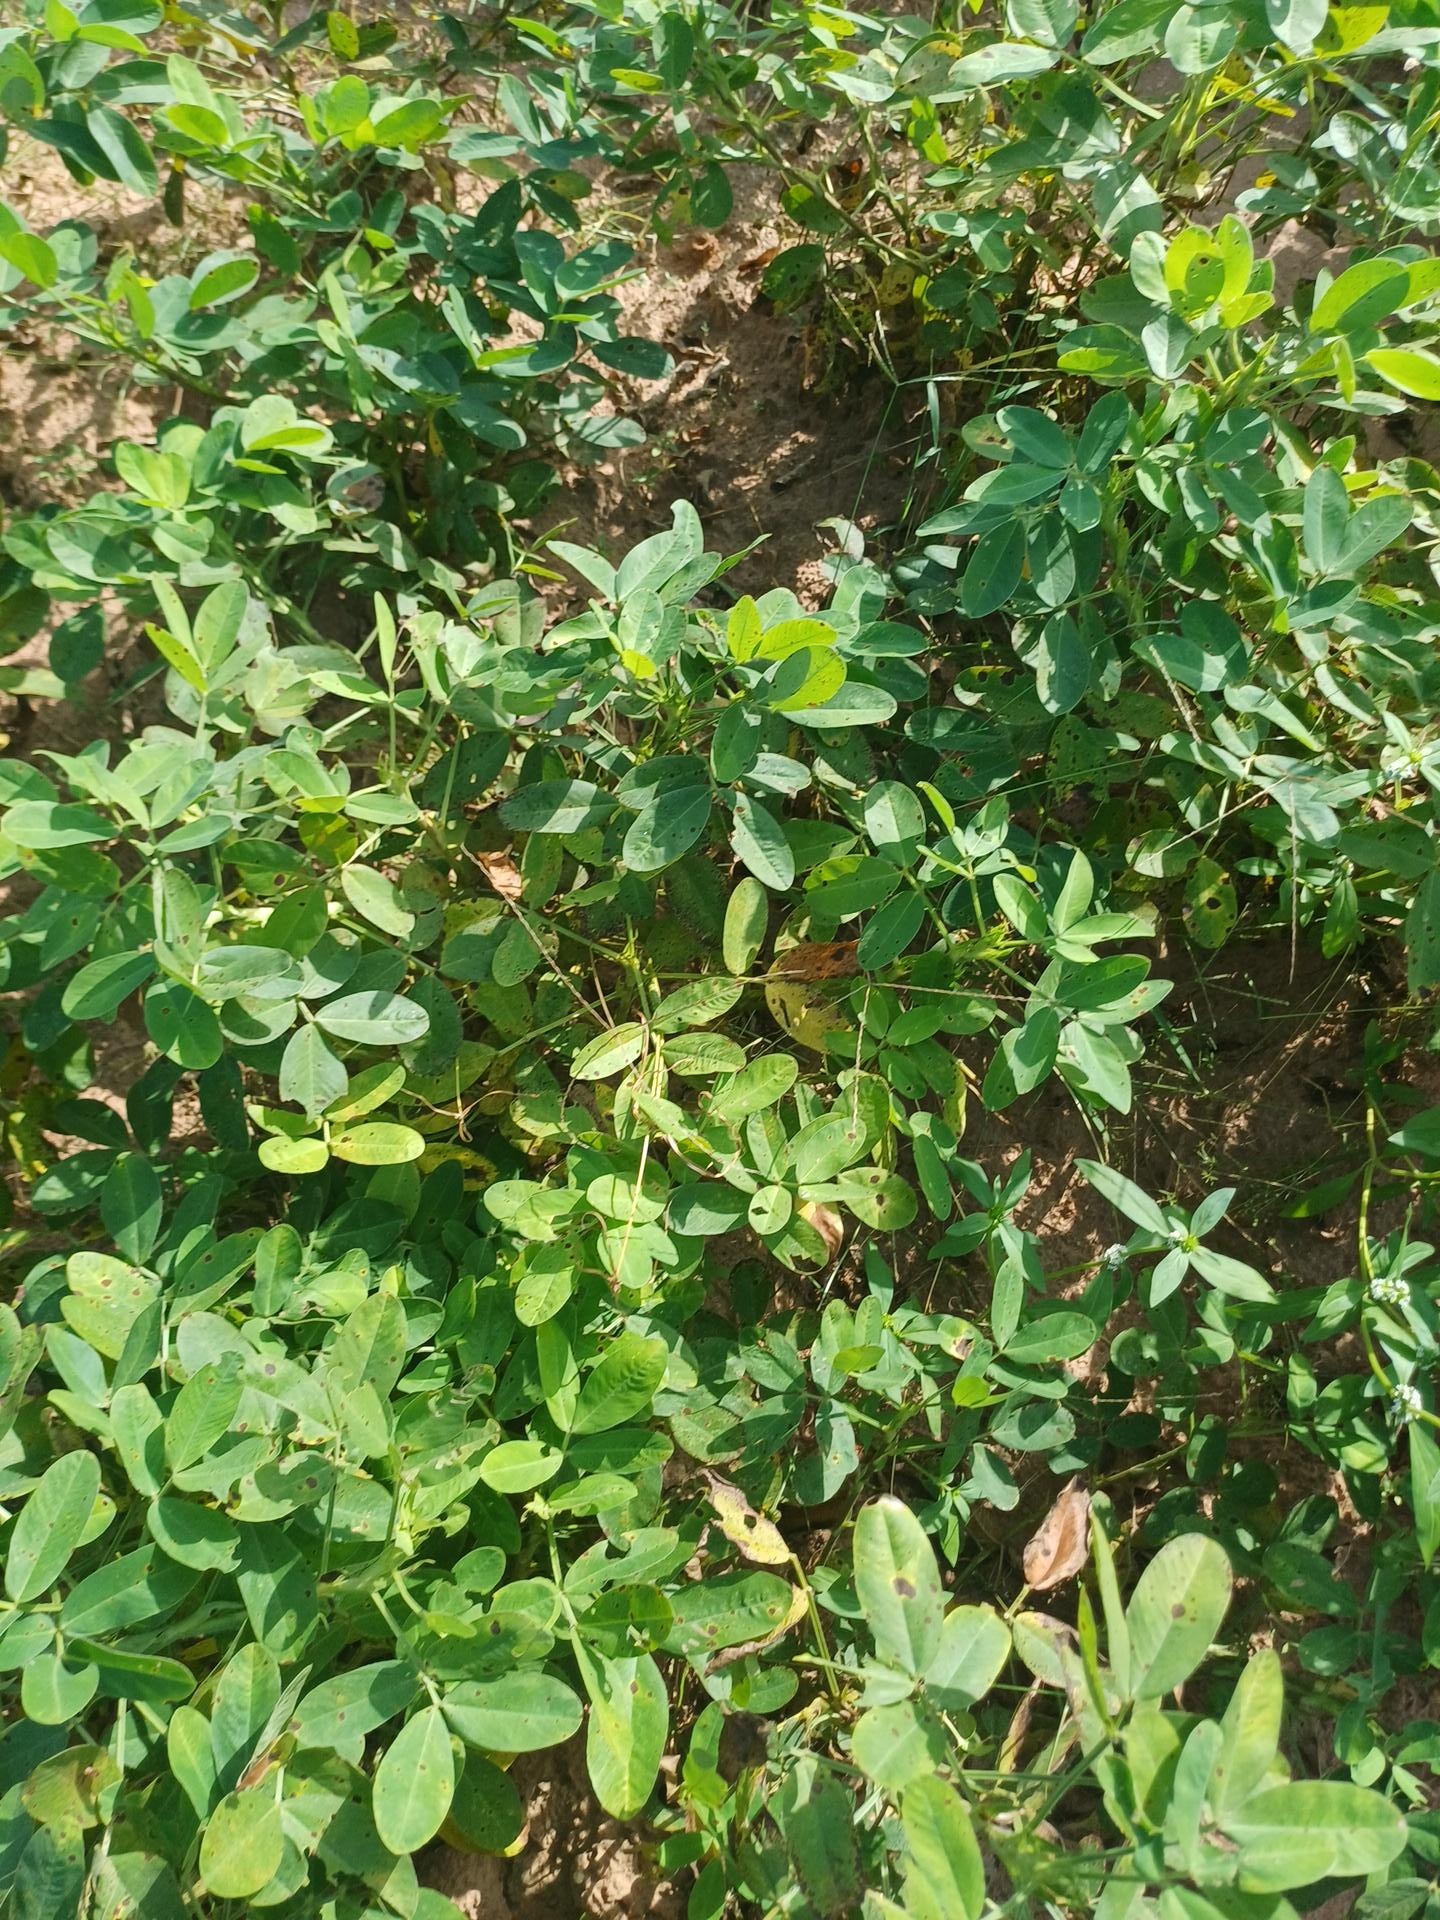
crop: groundnut
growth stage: flowering
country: Senegal
